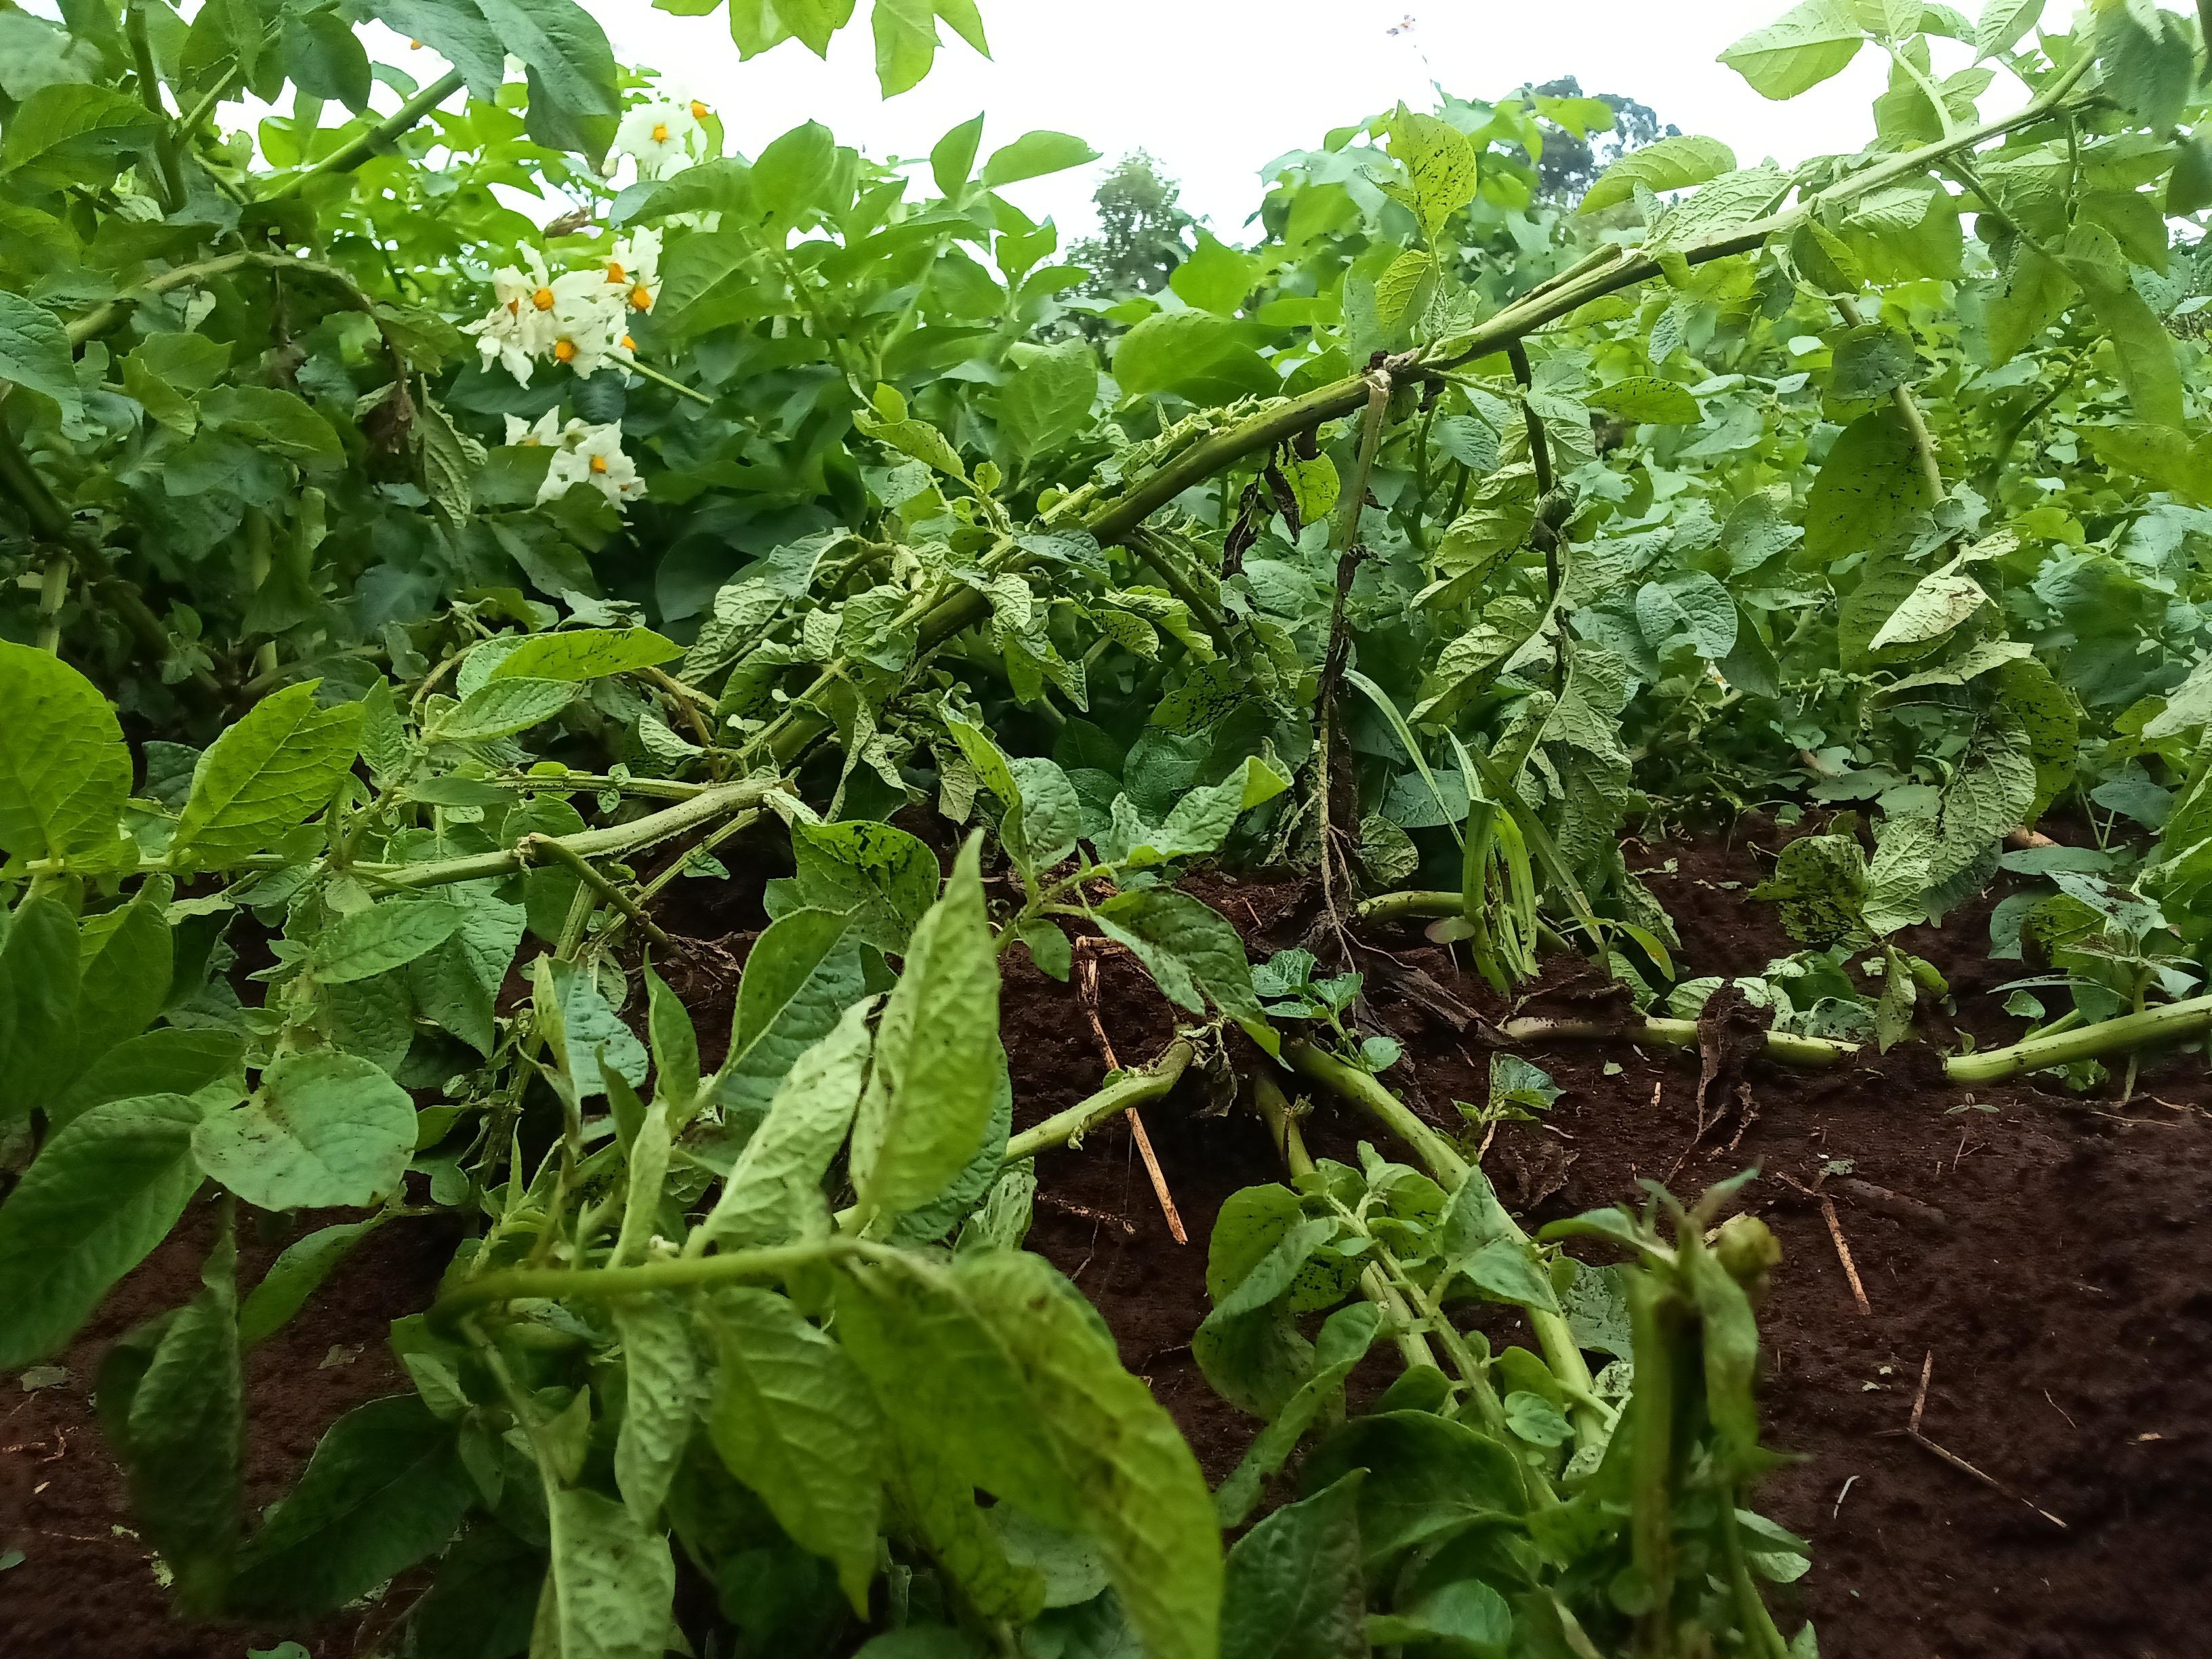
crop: potato
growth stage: flowering
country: Kenya
